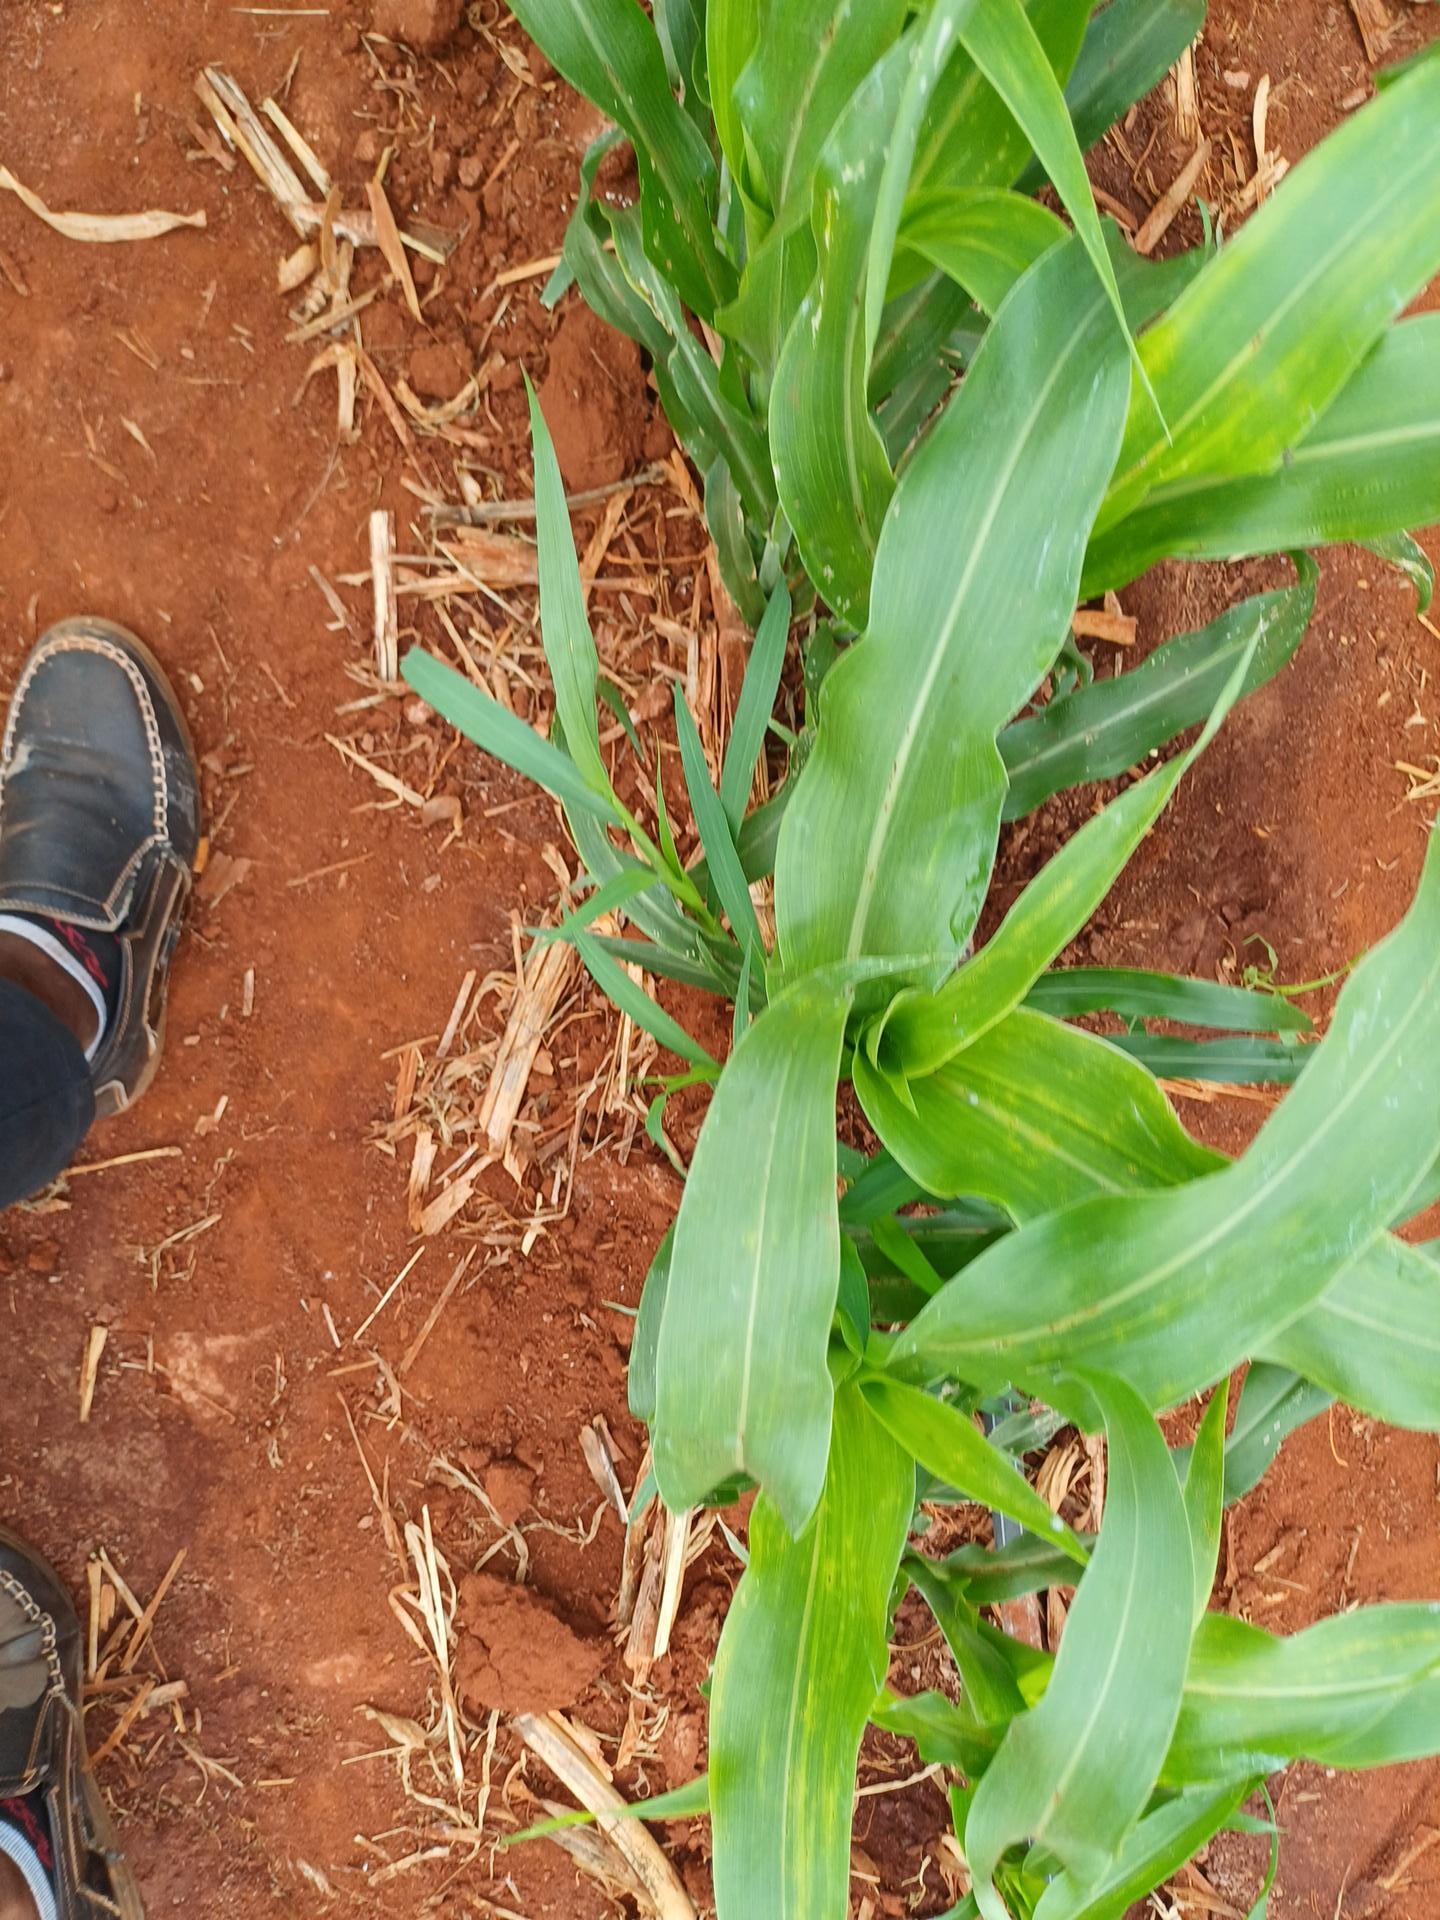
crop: sorghum
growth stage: vegetative
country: Kenya
